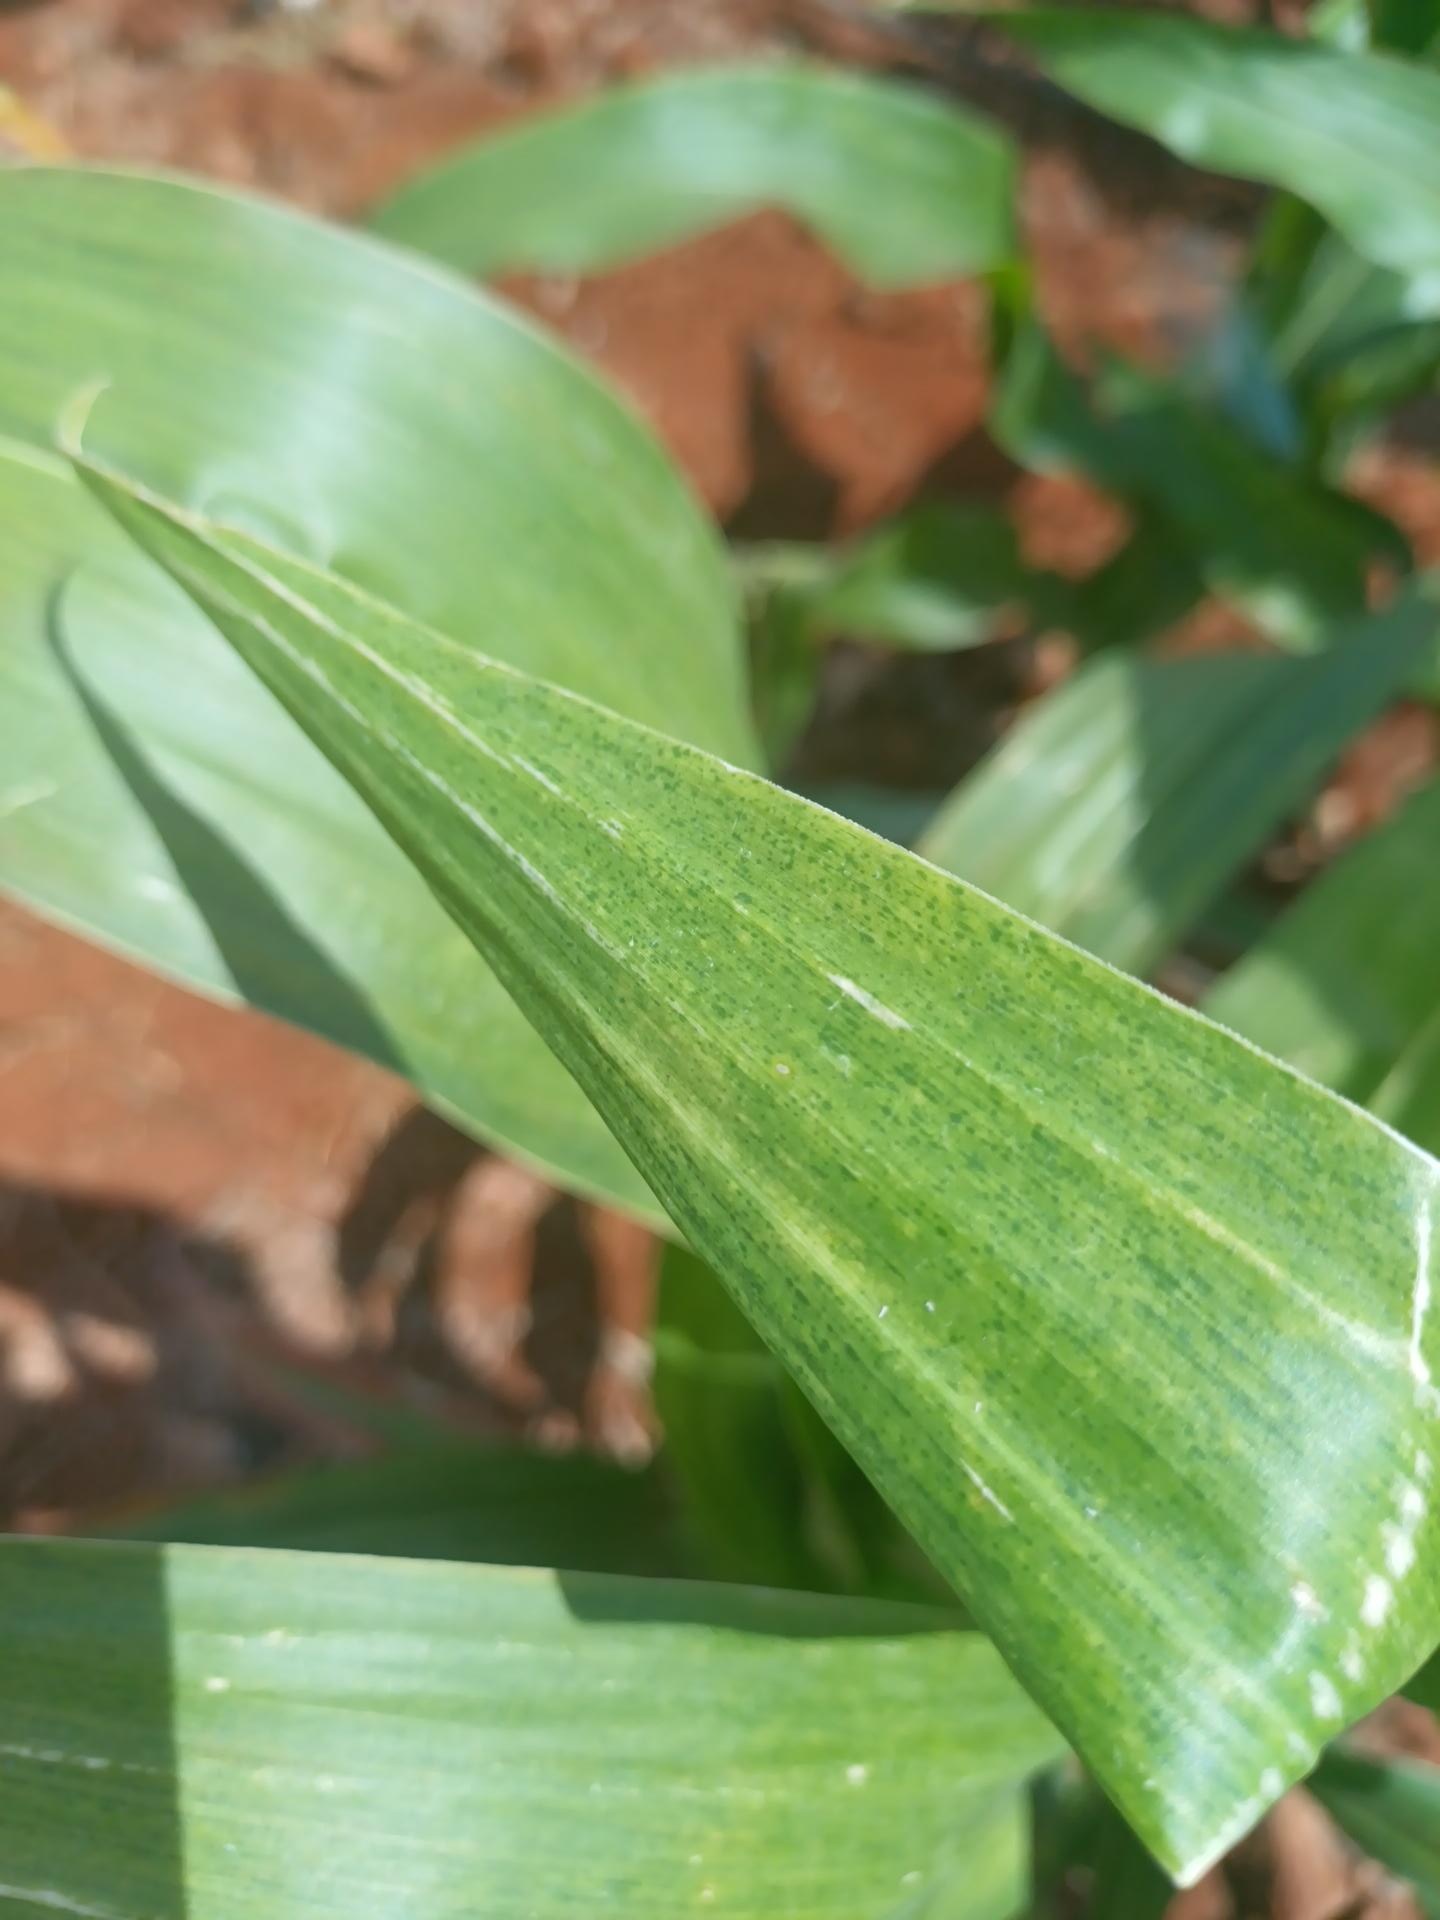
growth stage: vegetative
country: Kenya
